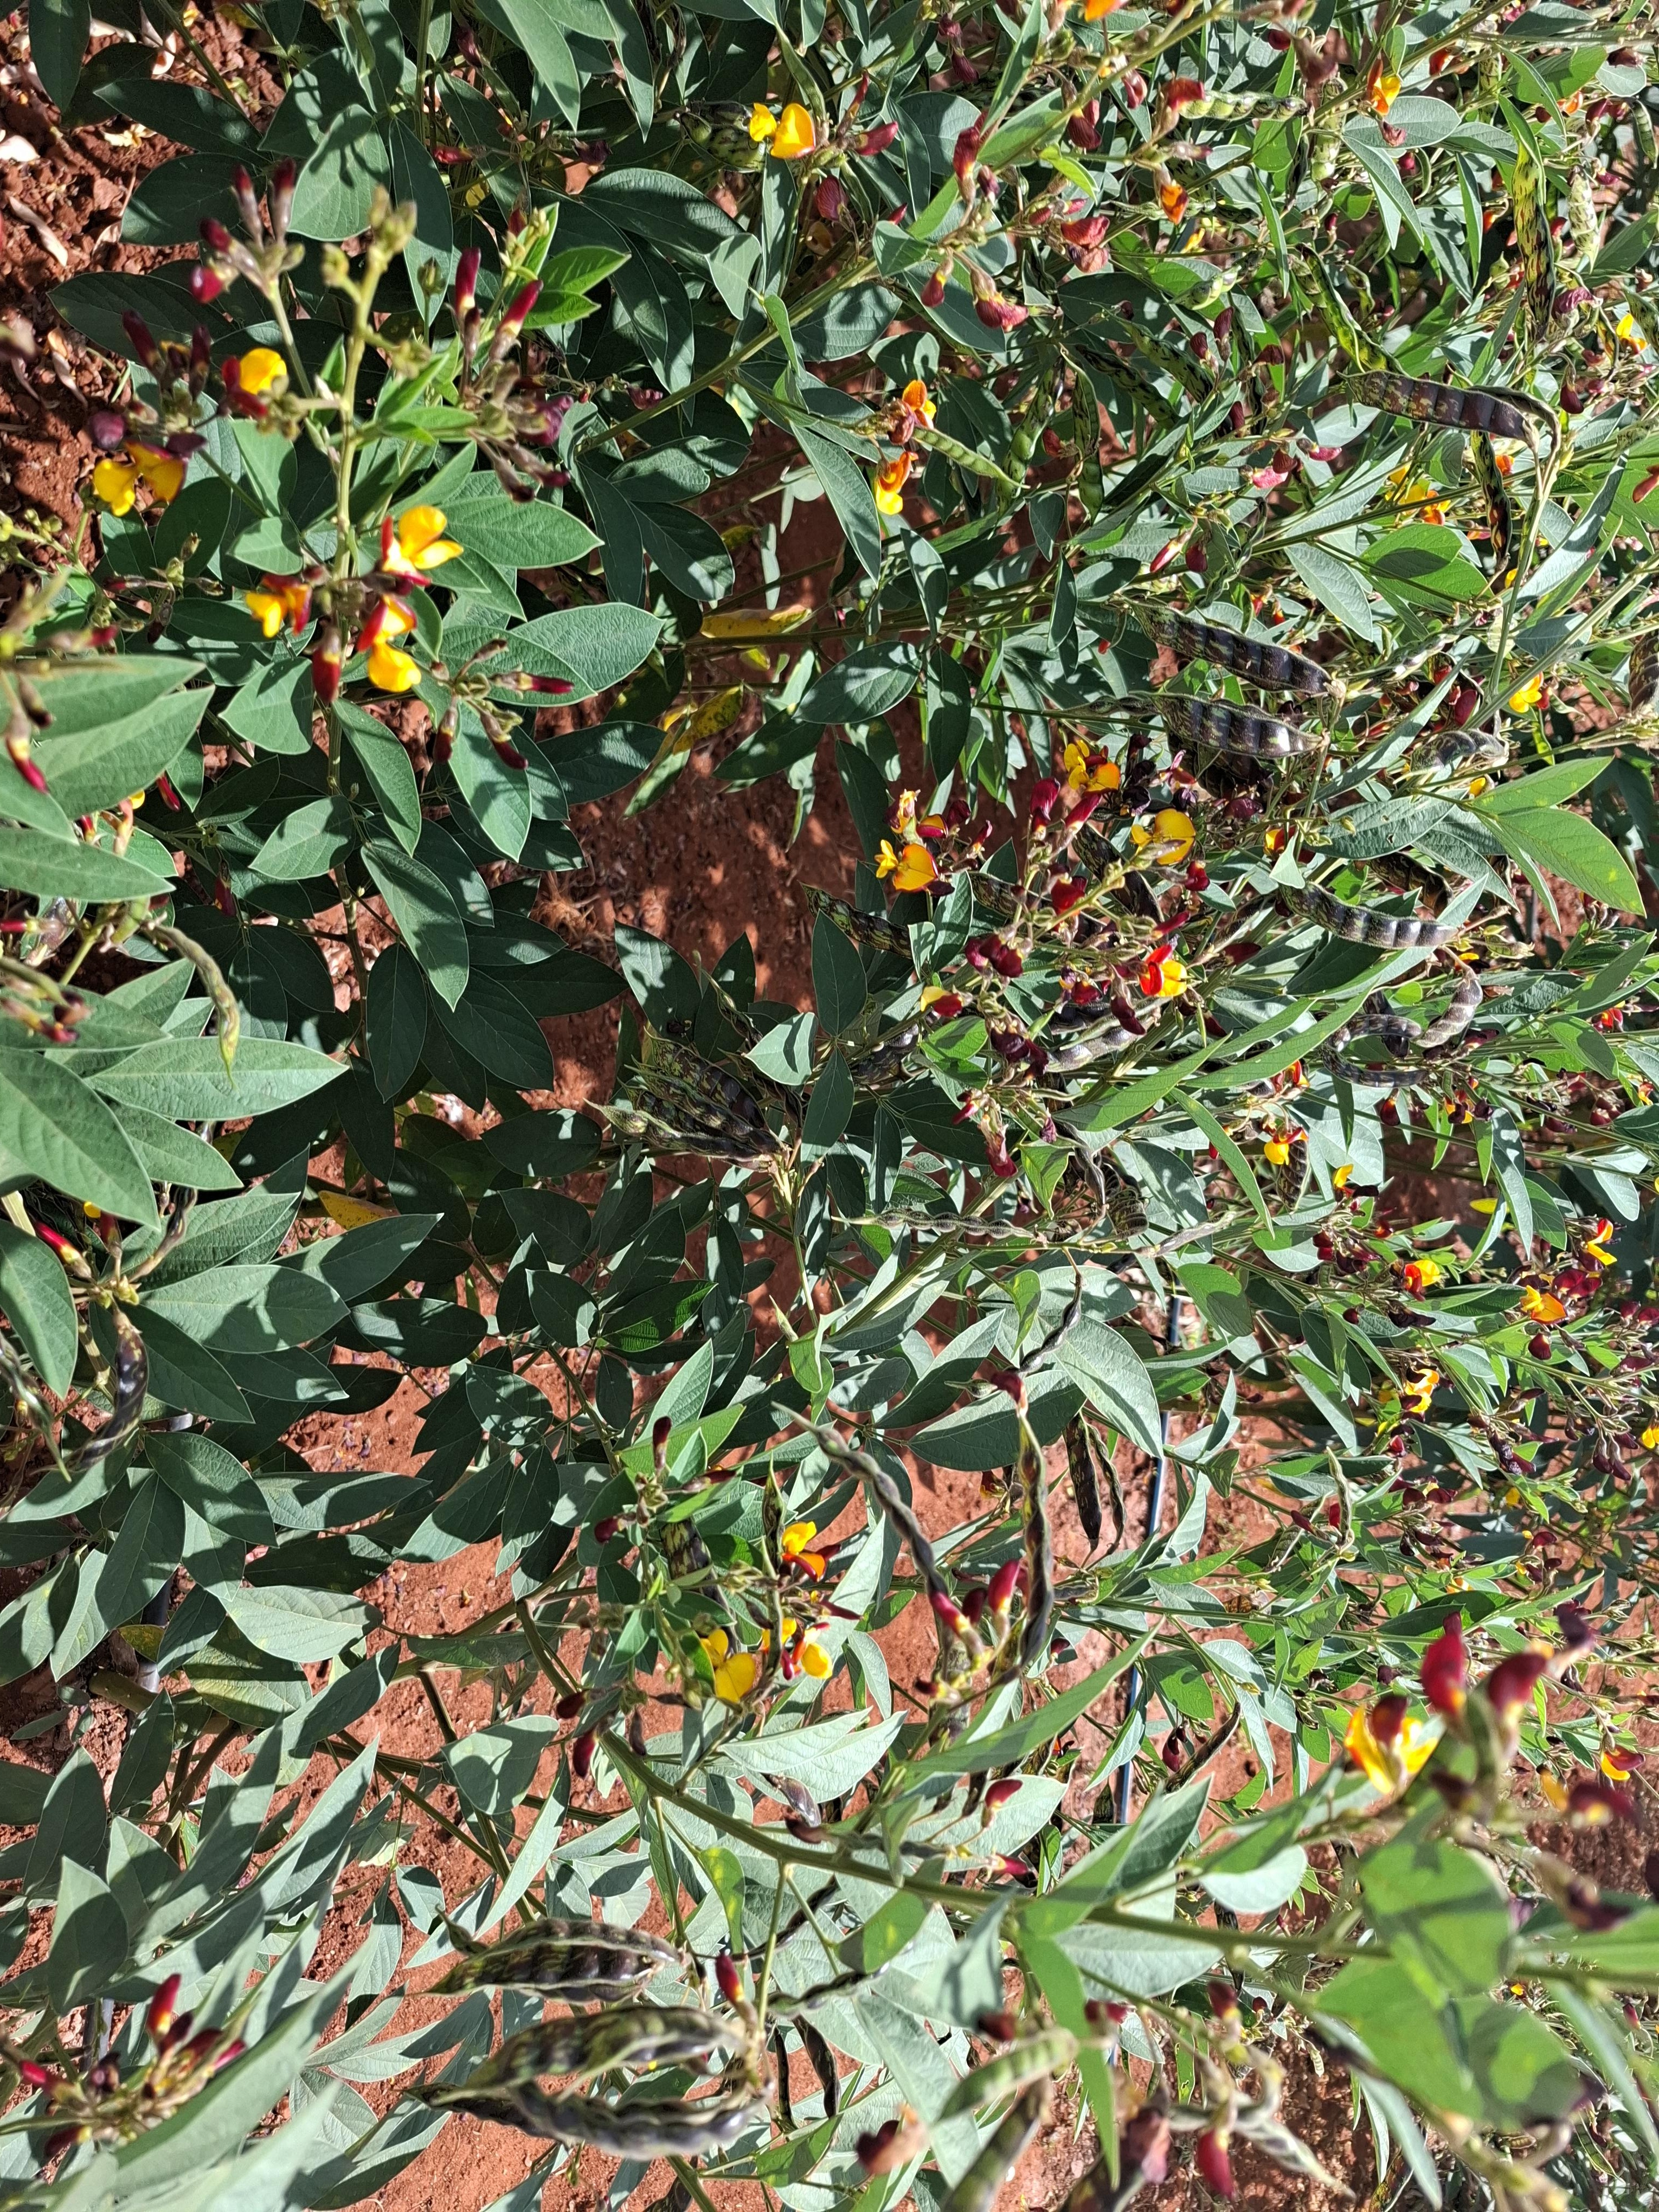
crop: pigeonpea
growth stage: development pod
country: Kenya
